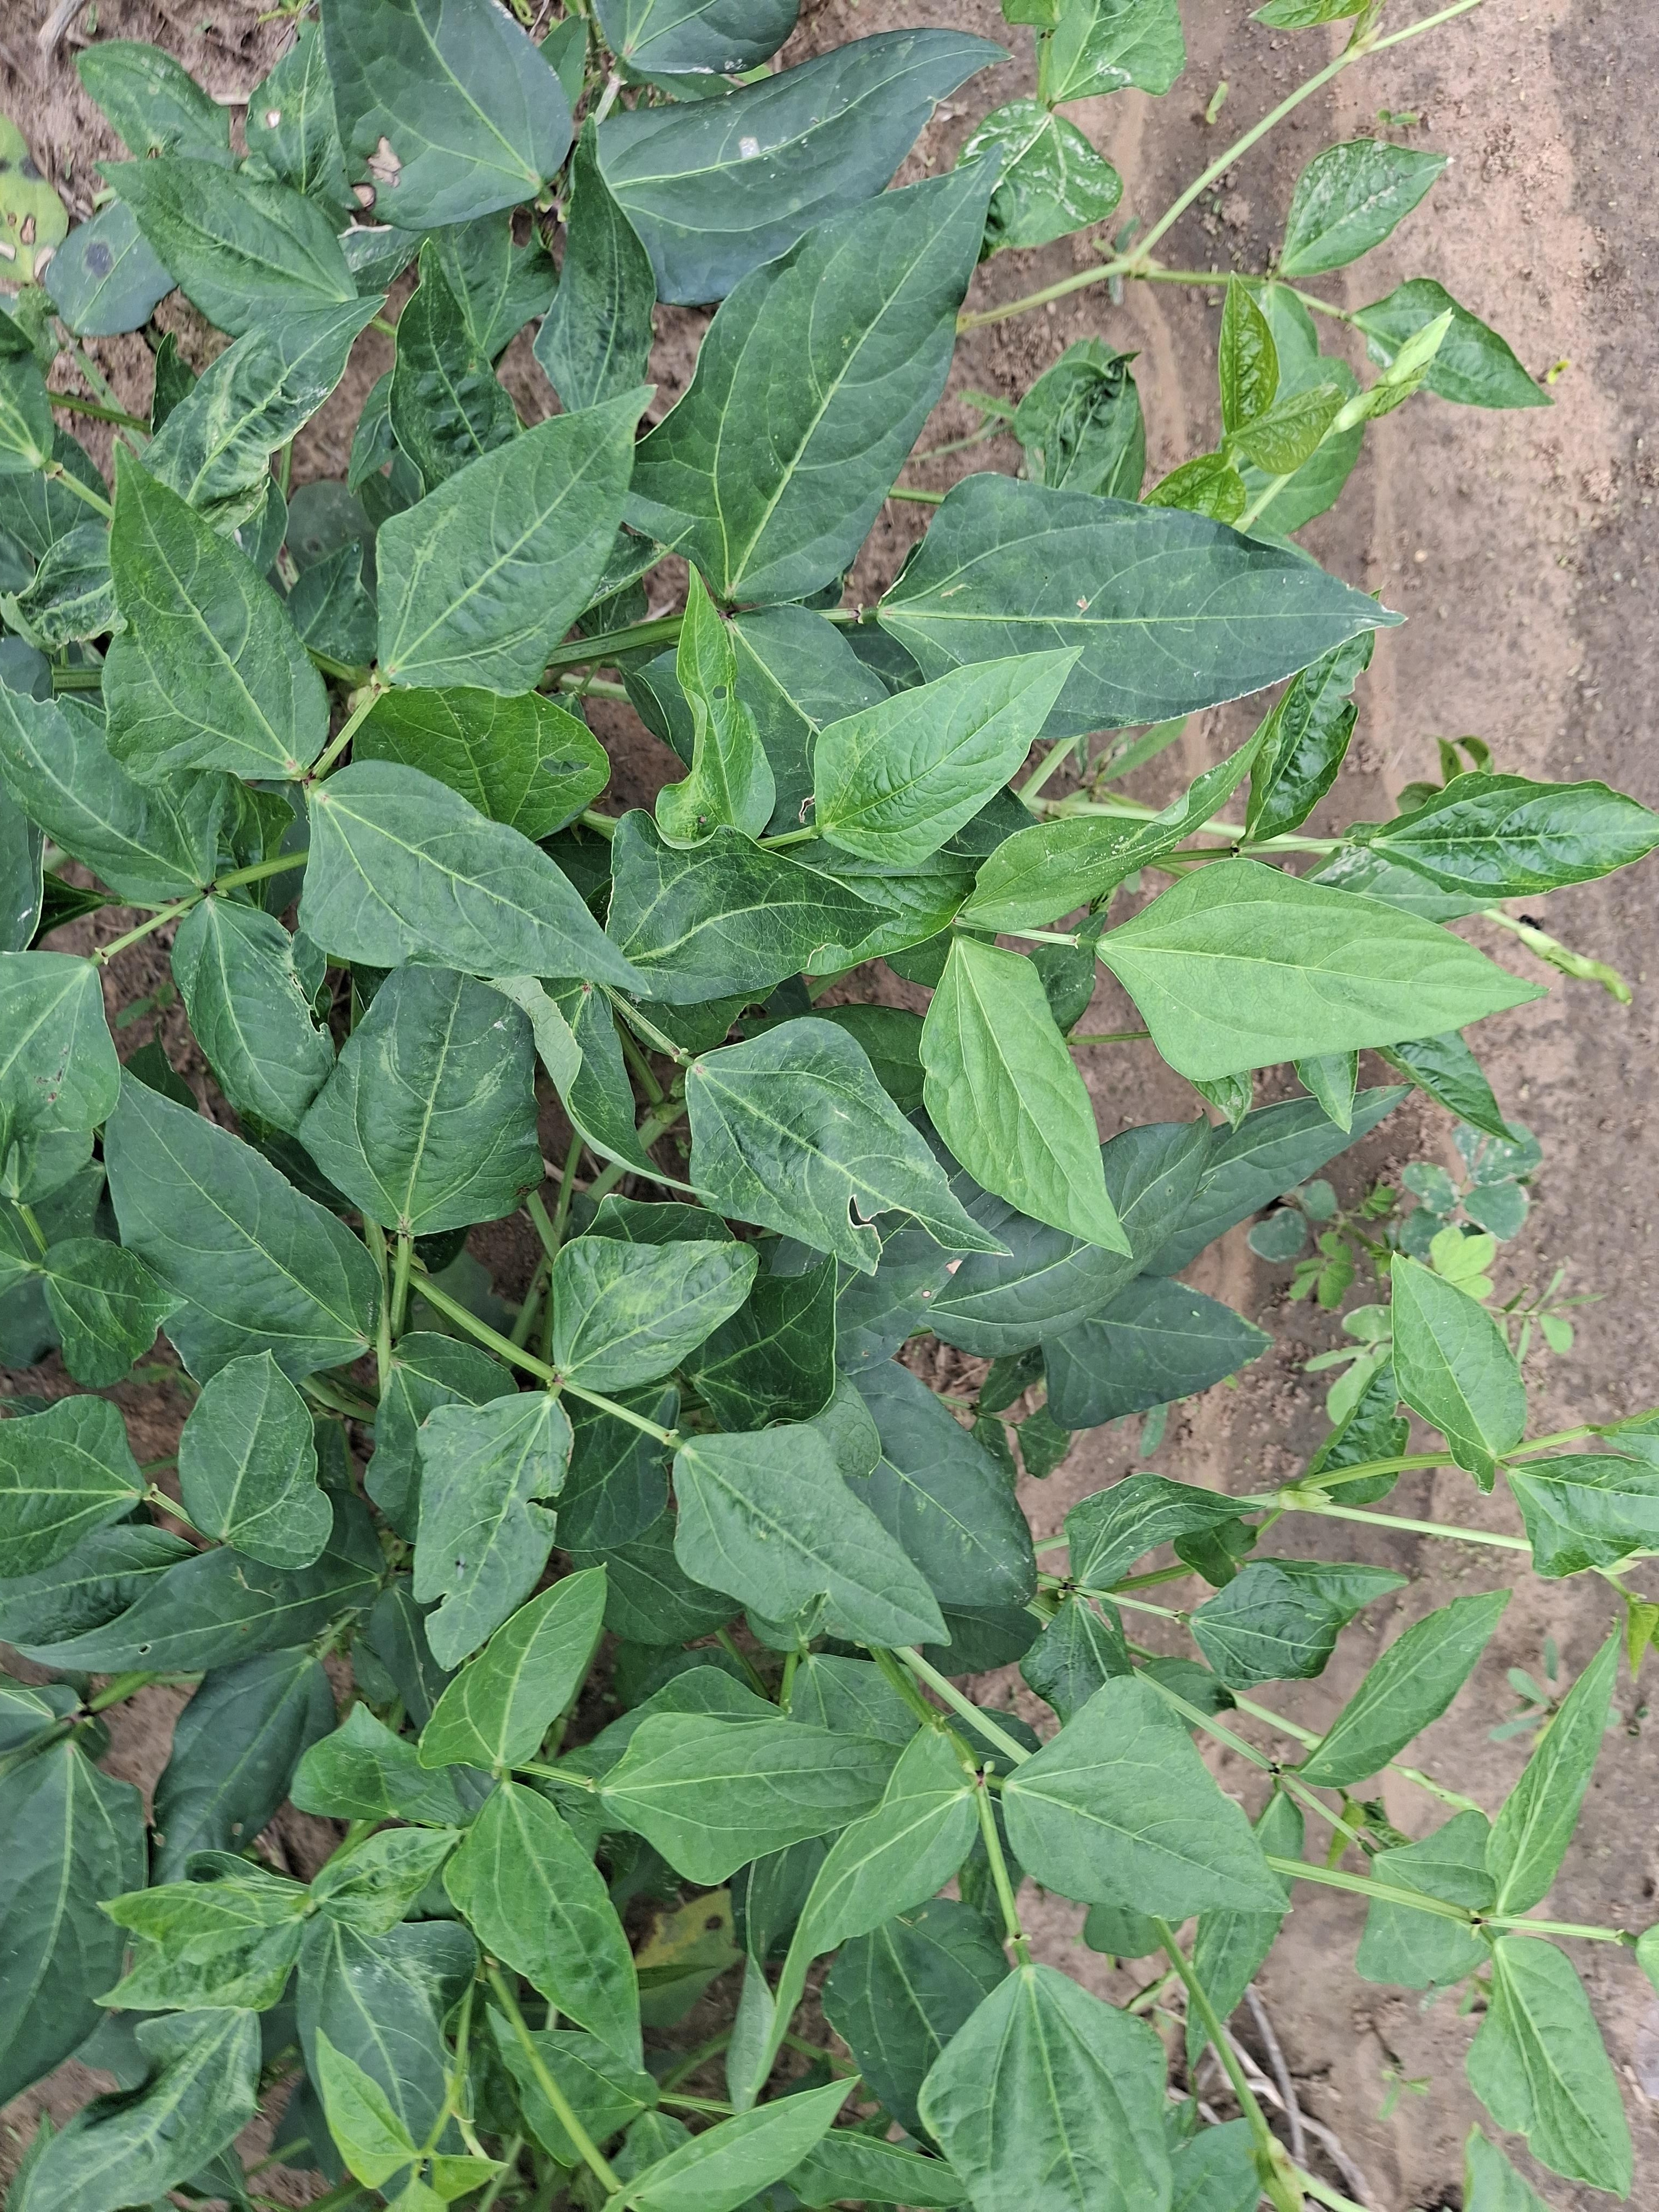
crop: cowpea
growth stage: vegetative
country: Nigeria
